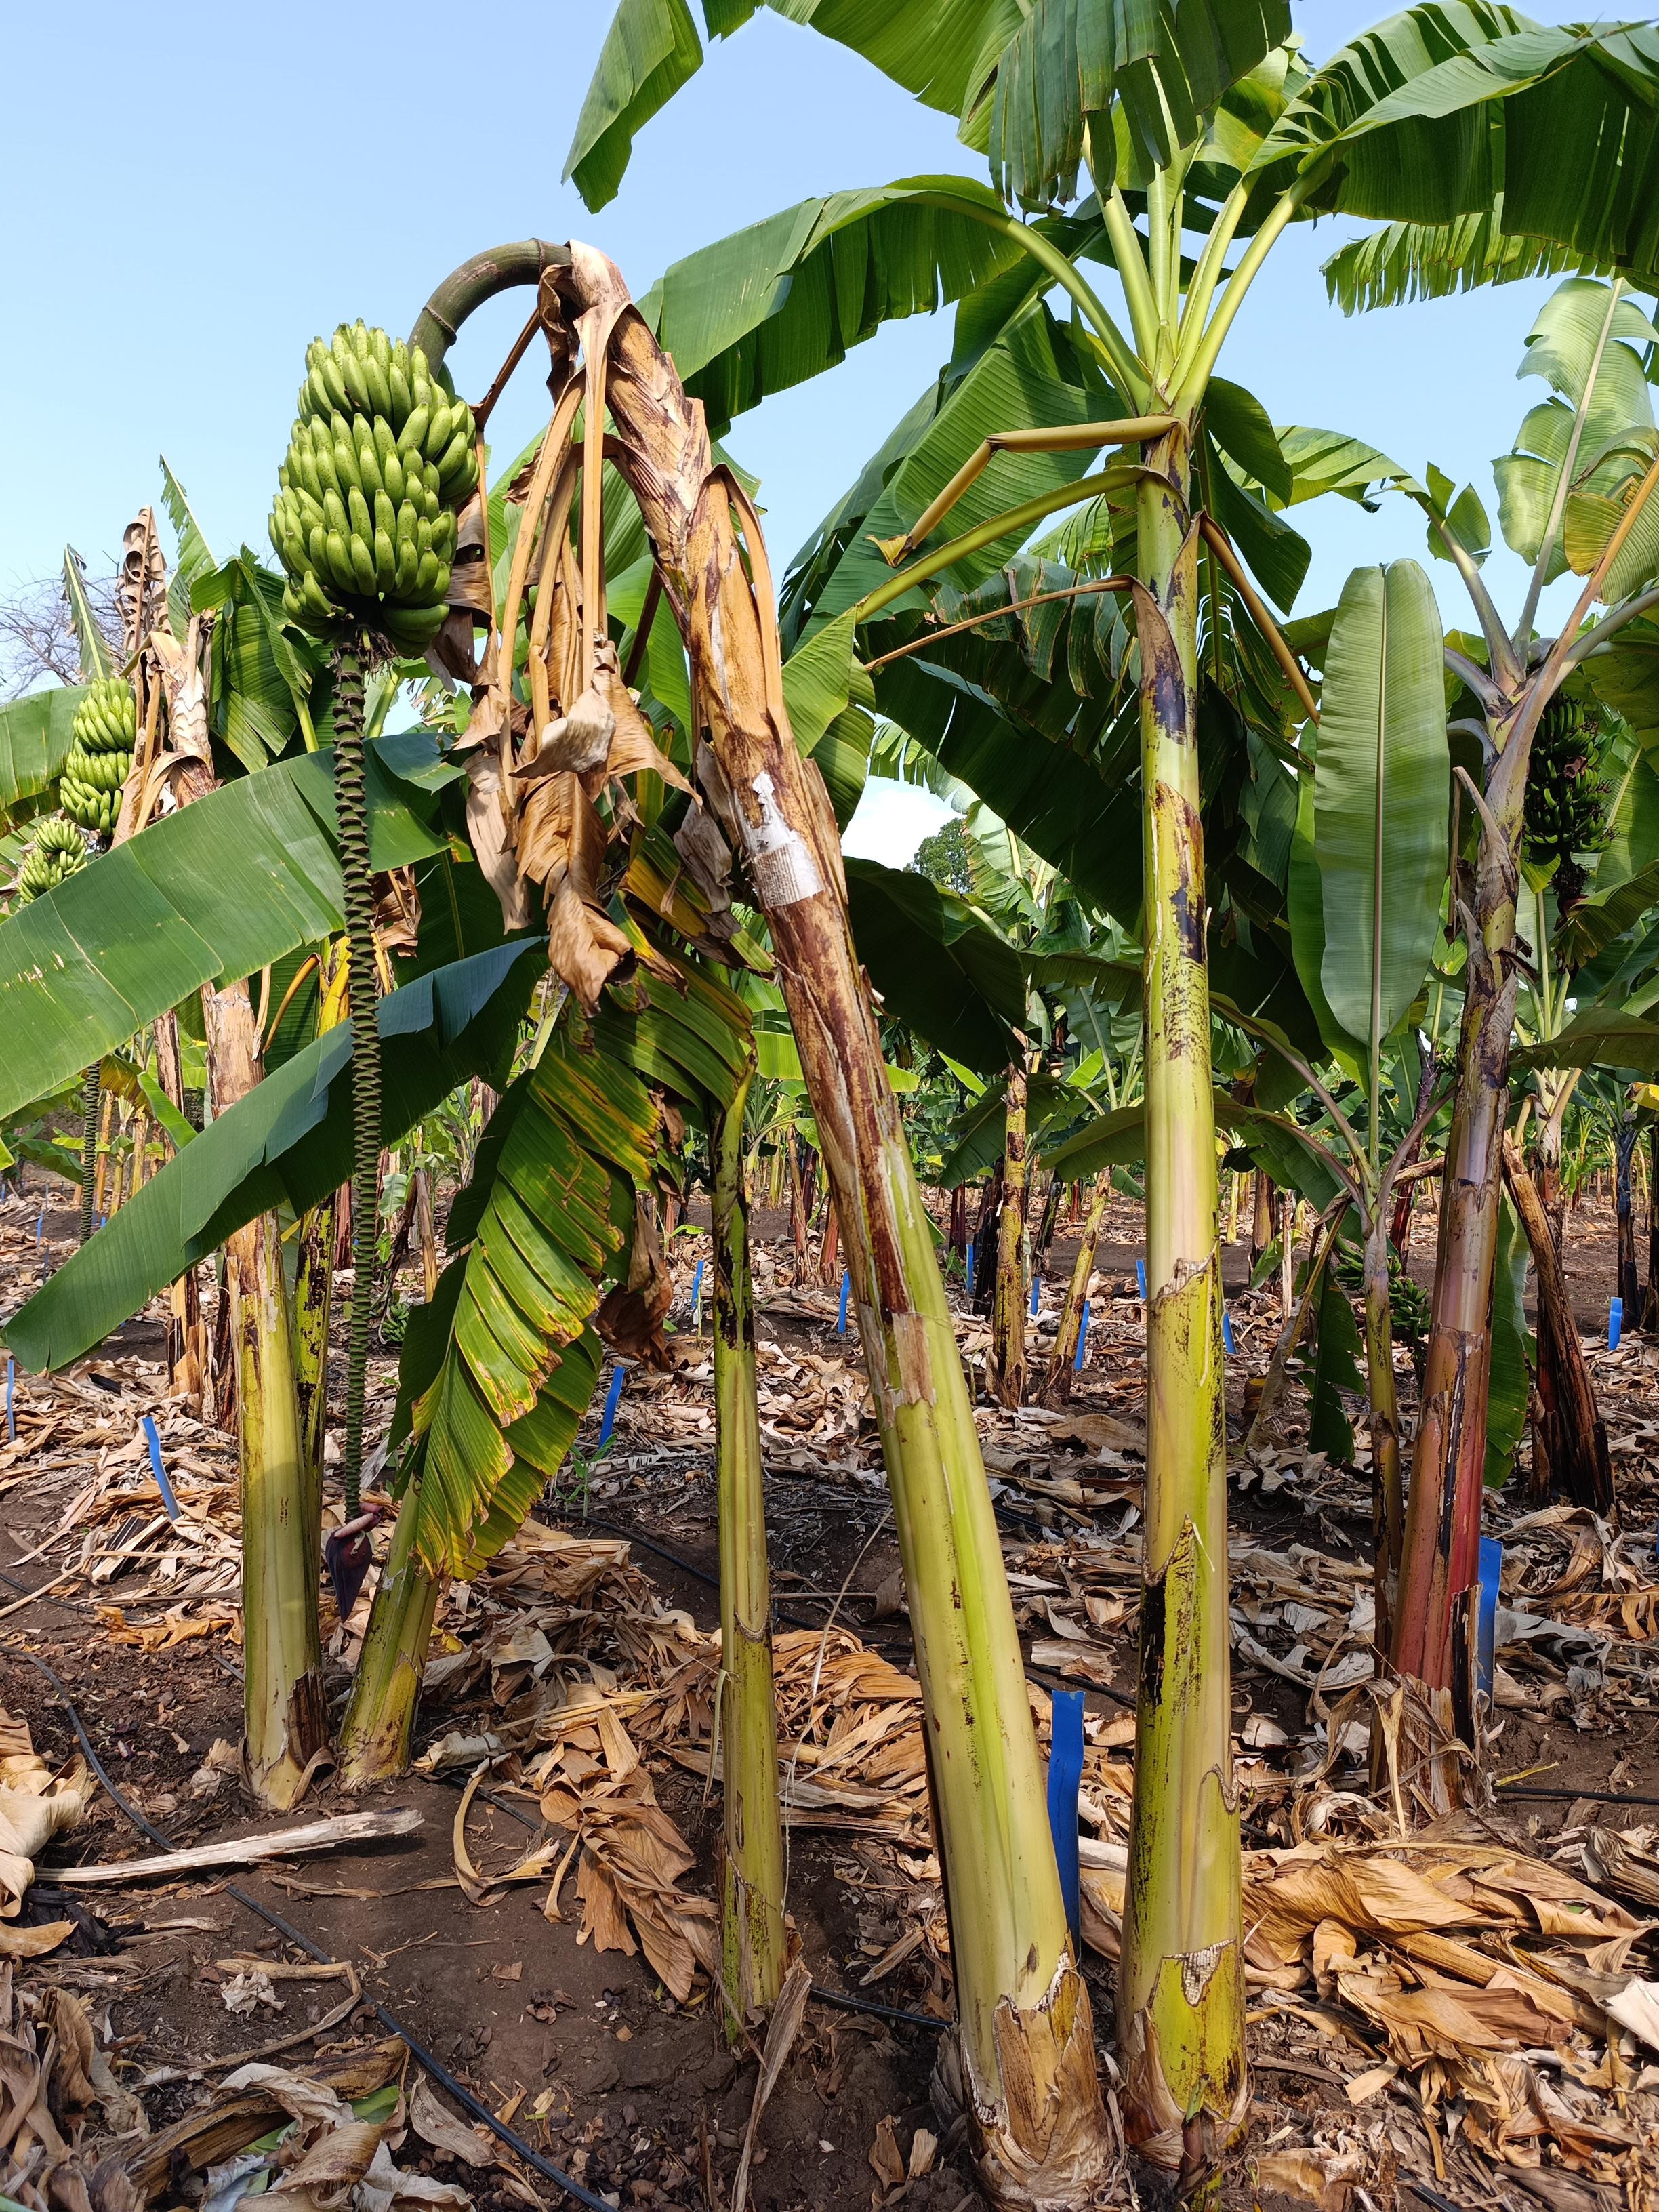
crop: banana
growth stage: maturity
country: Tanzania
